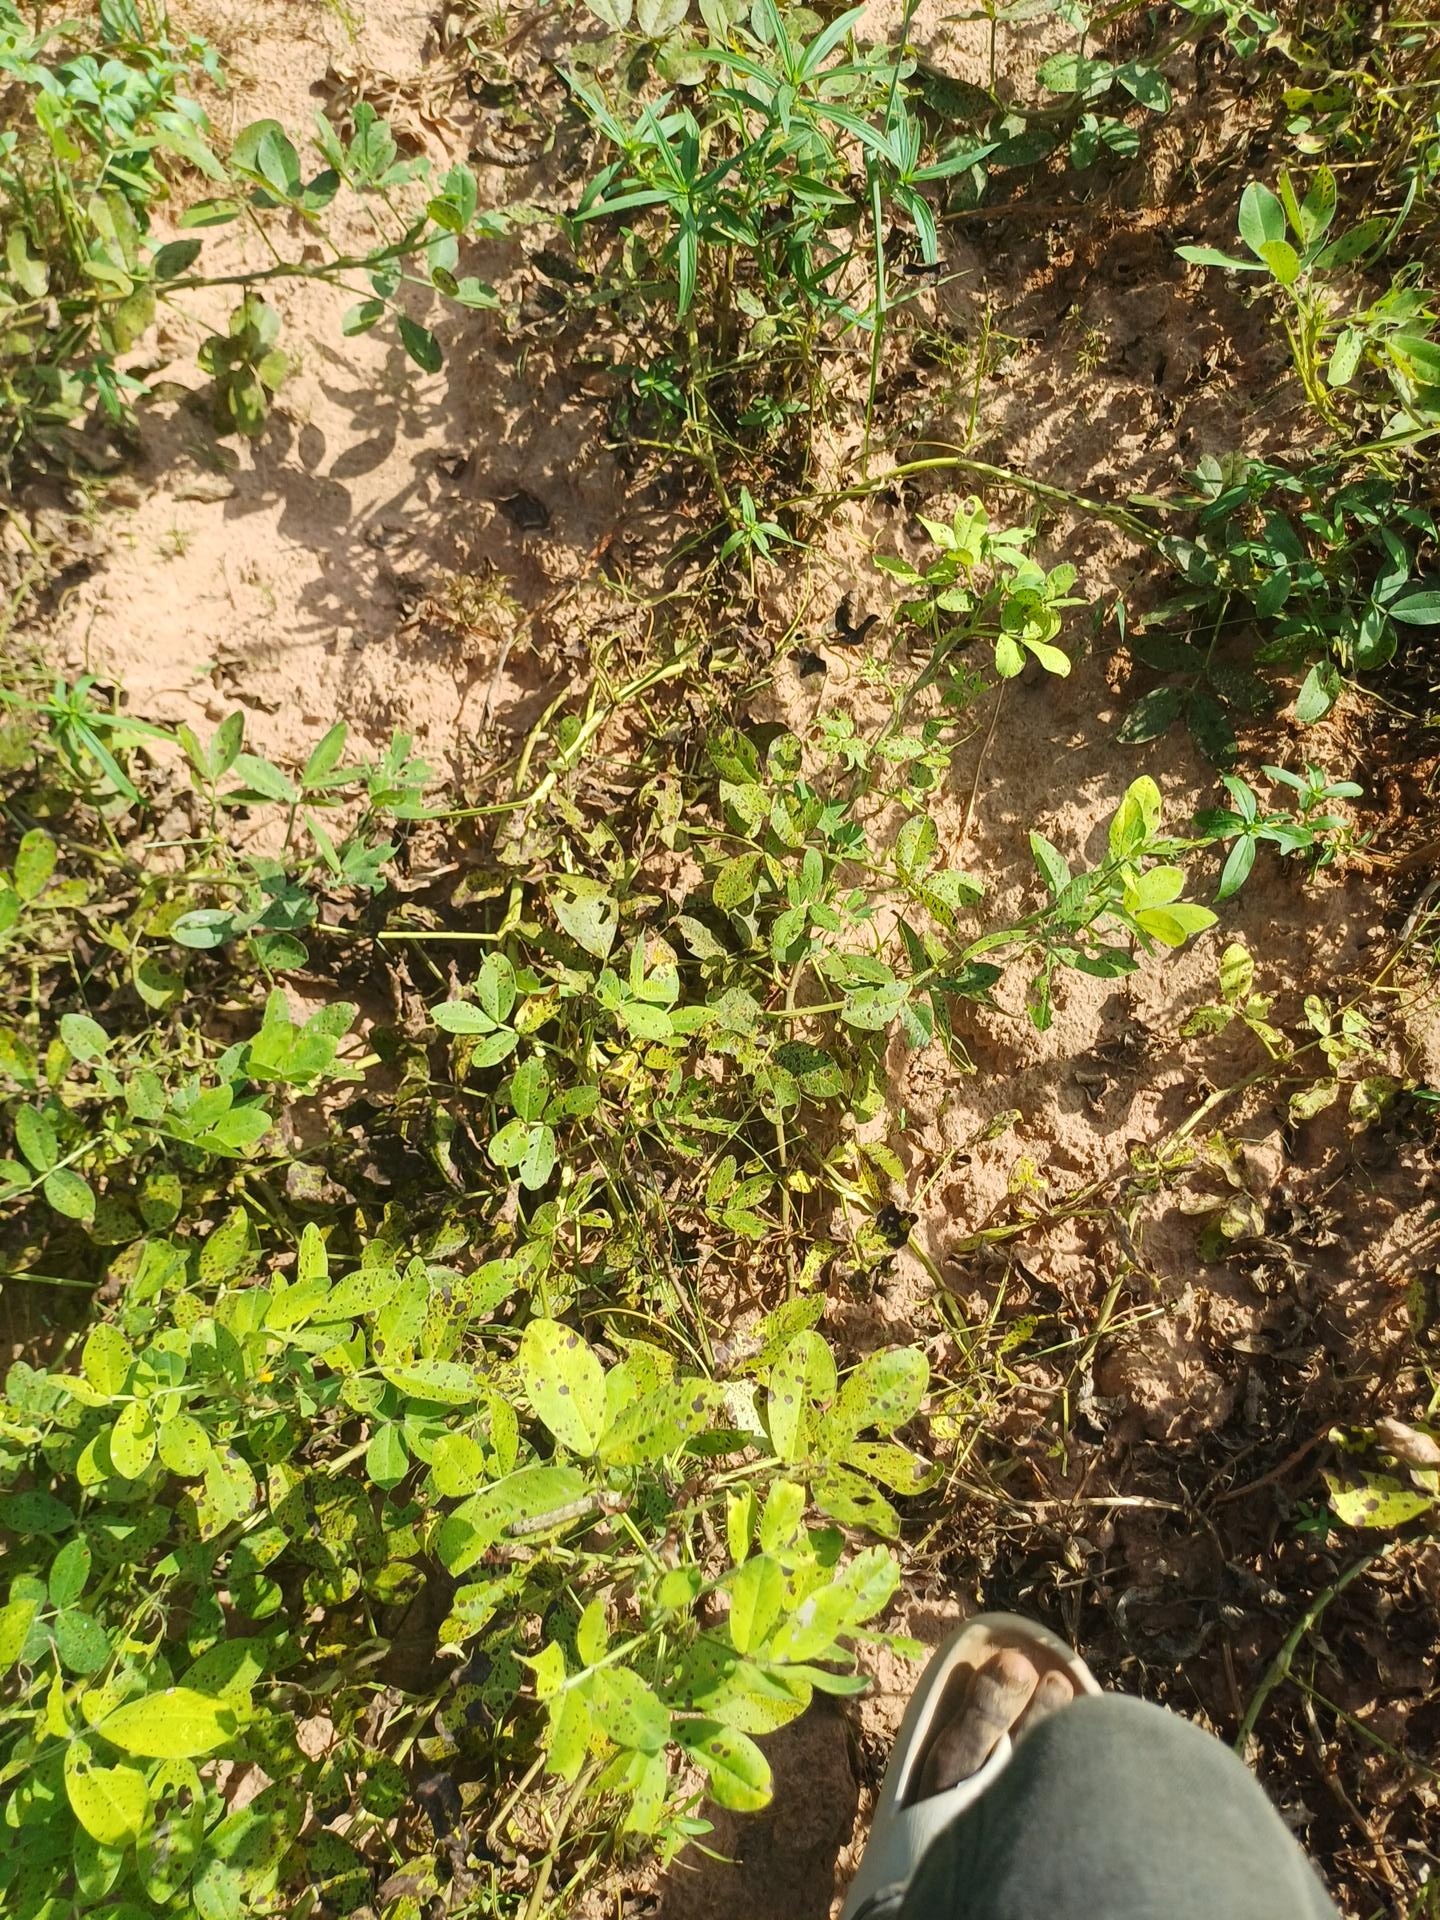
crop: groundnut
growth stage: flowering
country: Senegal
